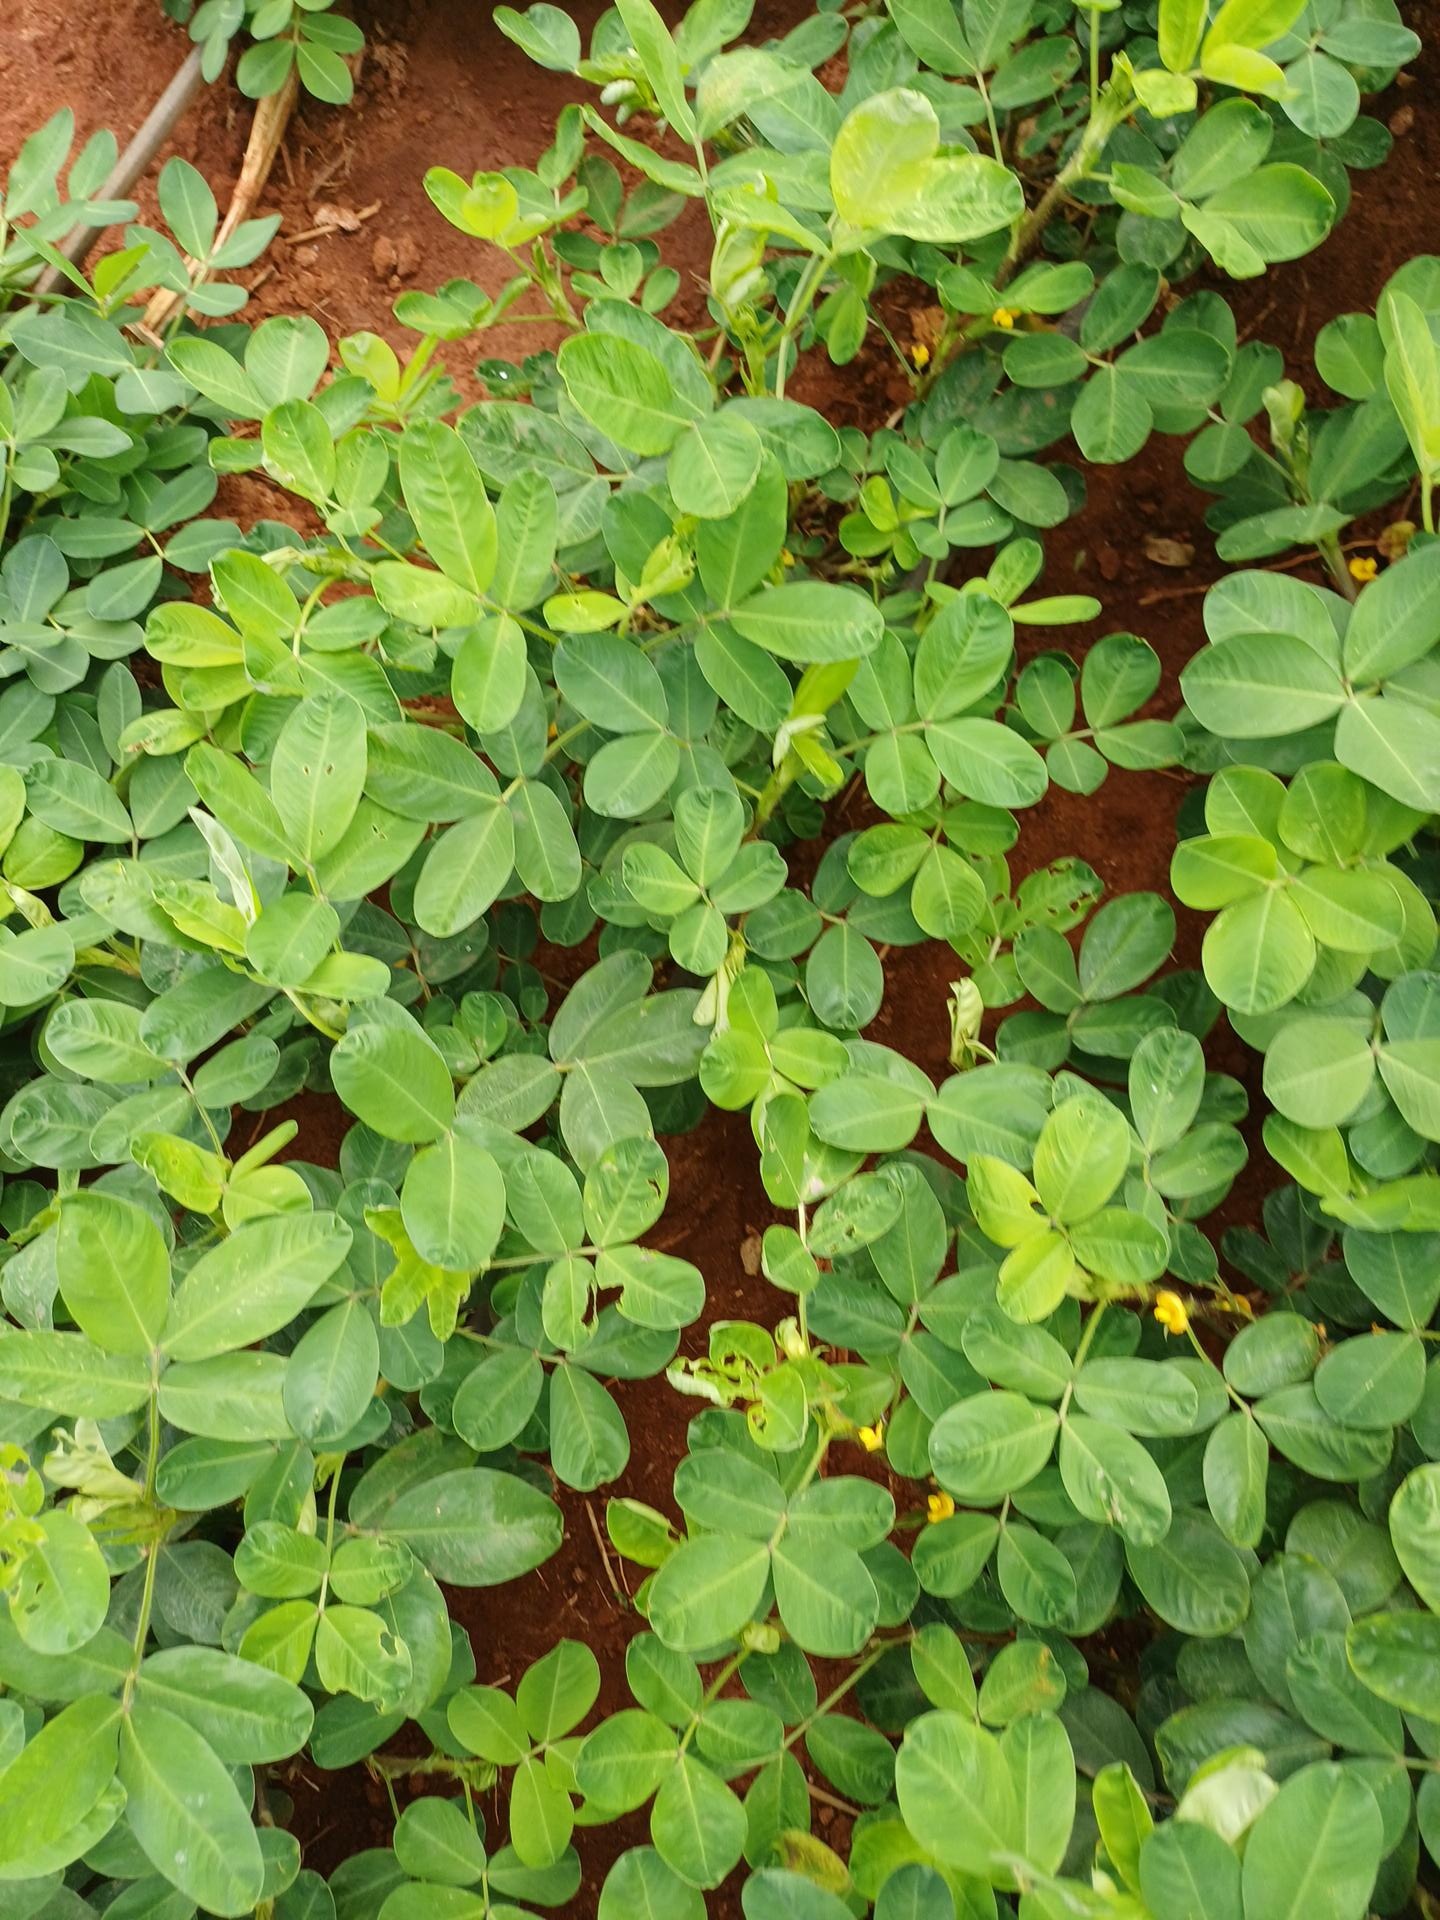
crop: groundnut
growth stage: flowering
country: Kenya
